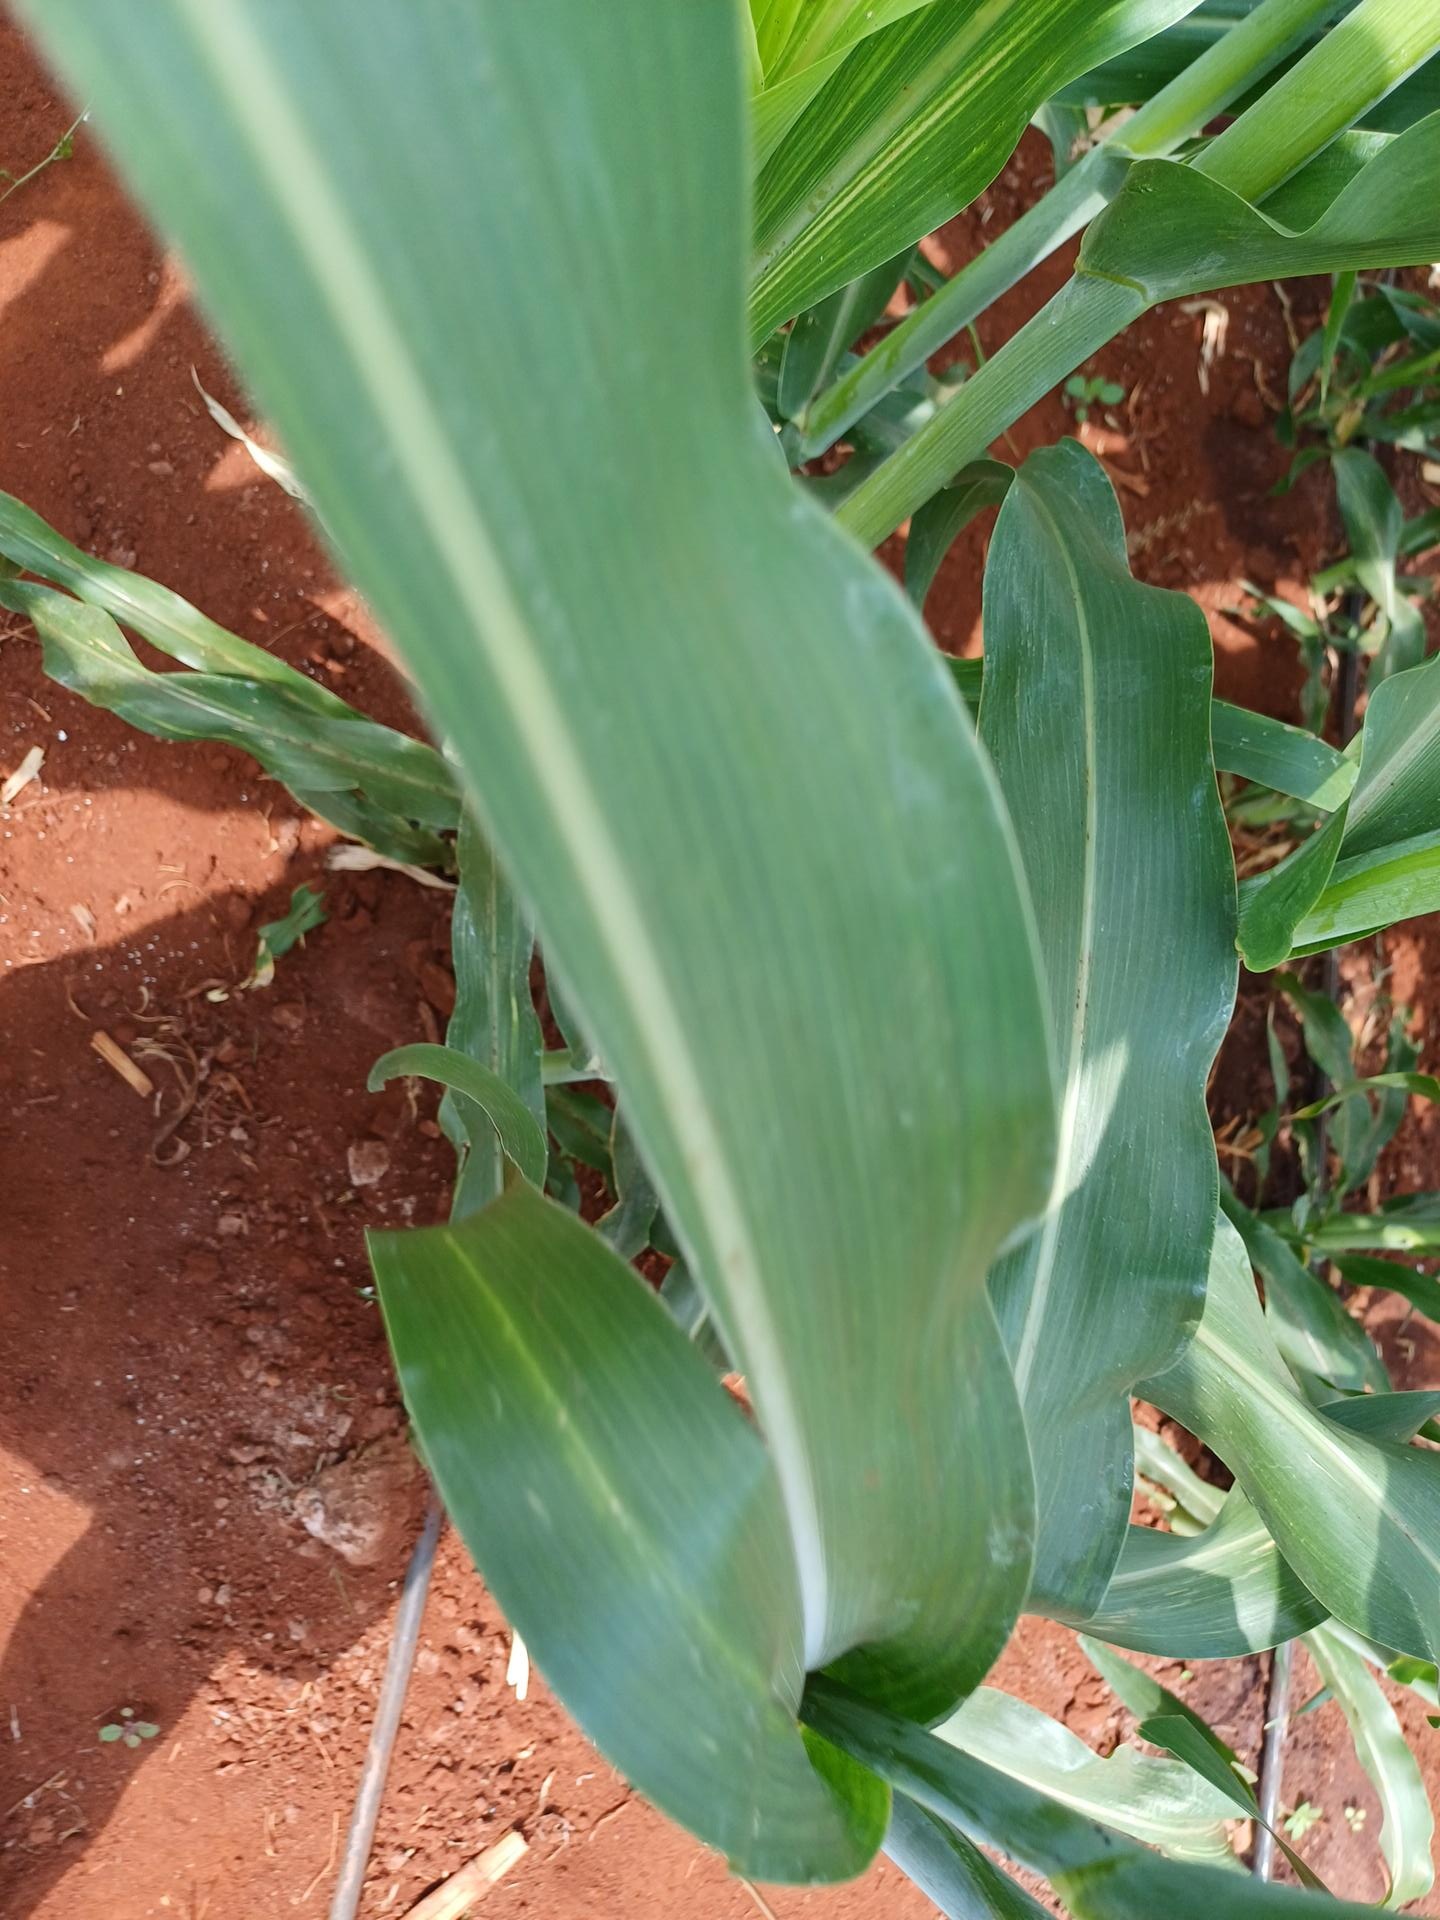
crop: sorghum
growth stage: vegetative
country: Kenya
